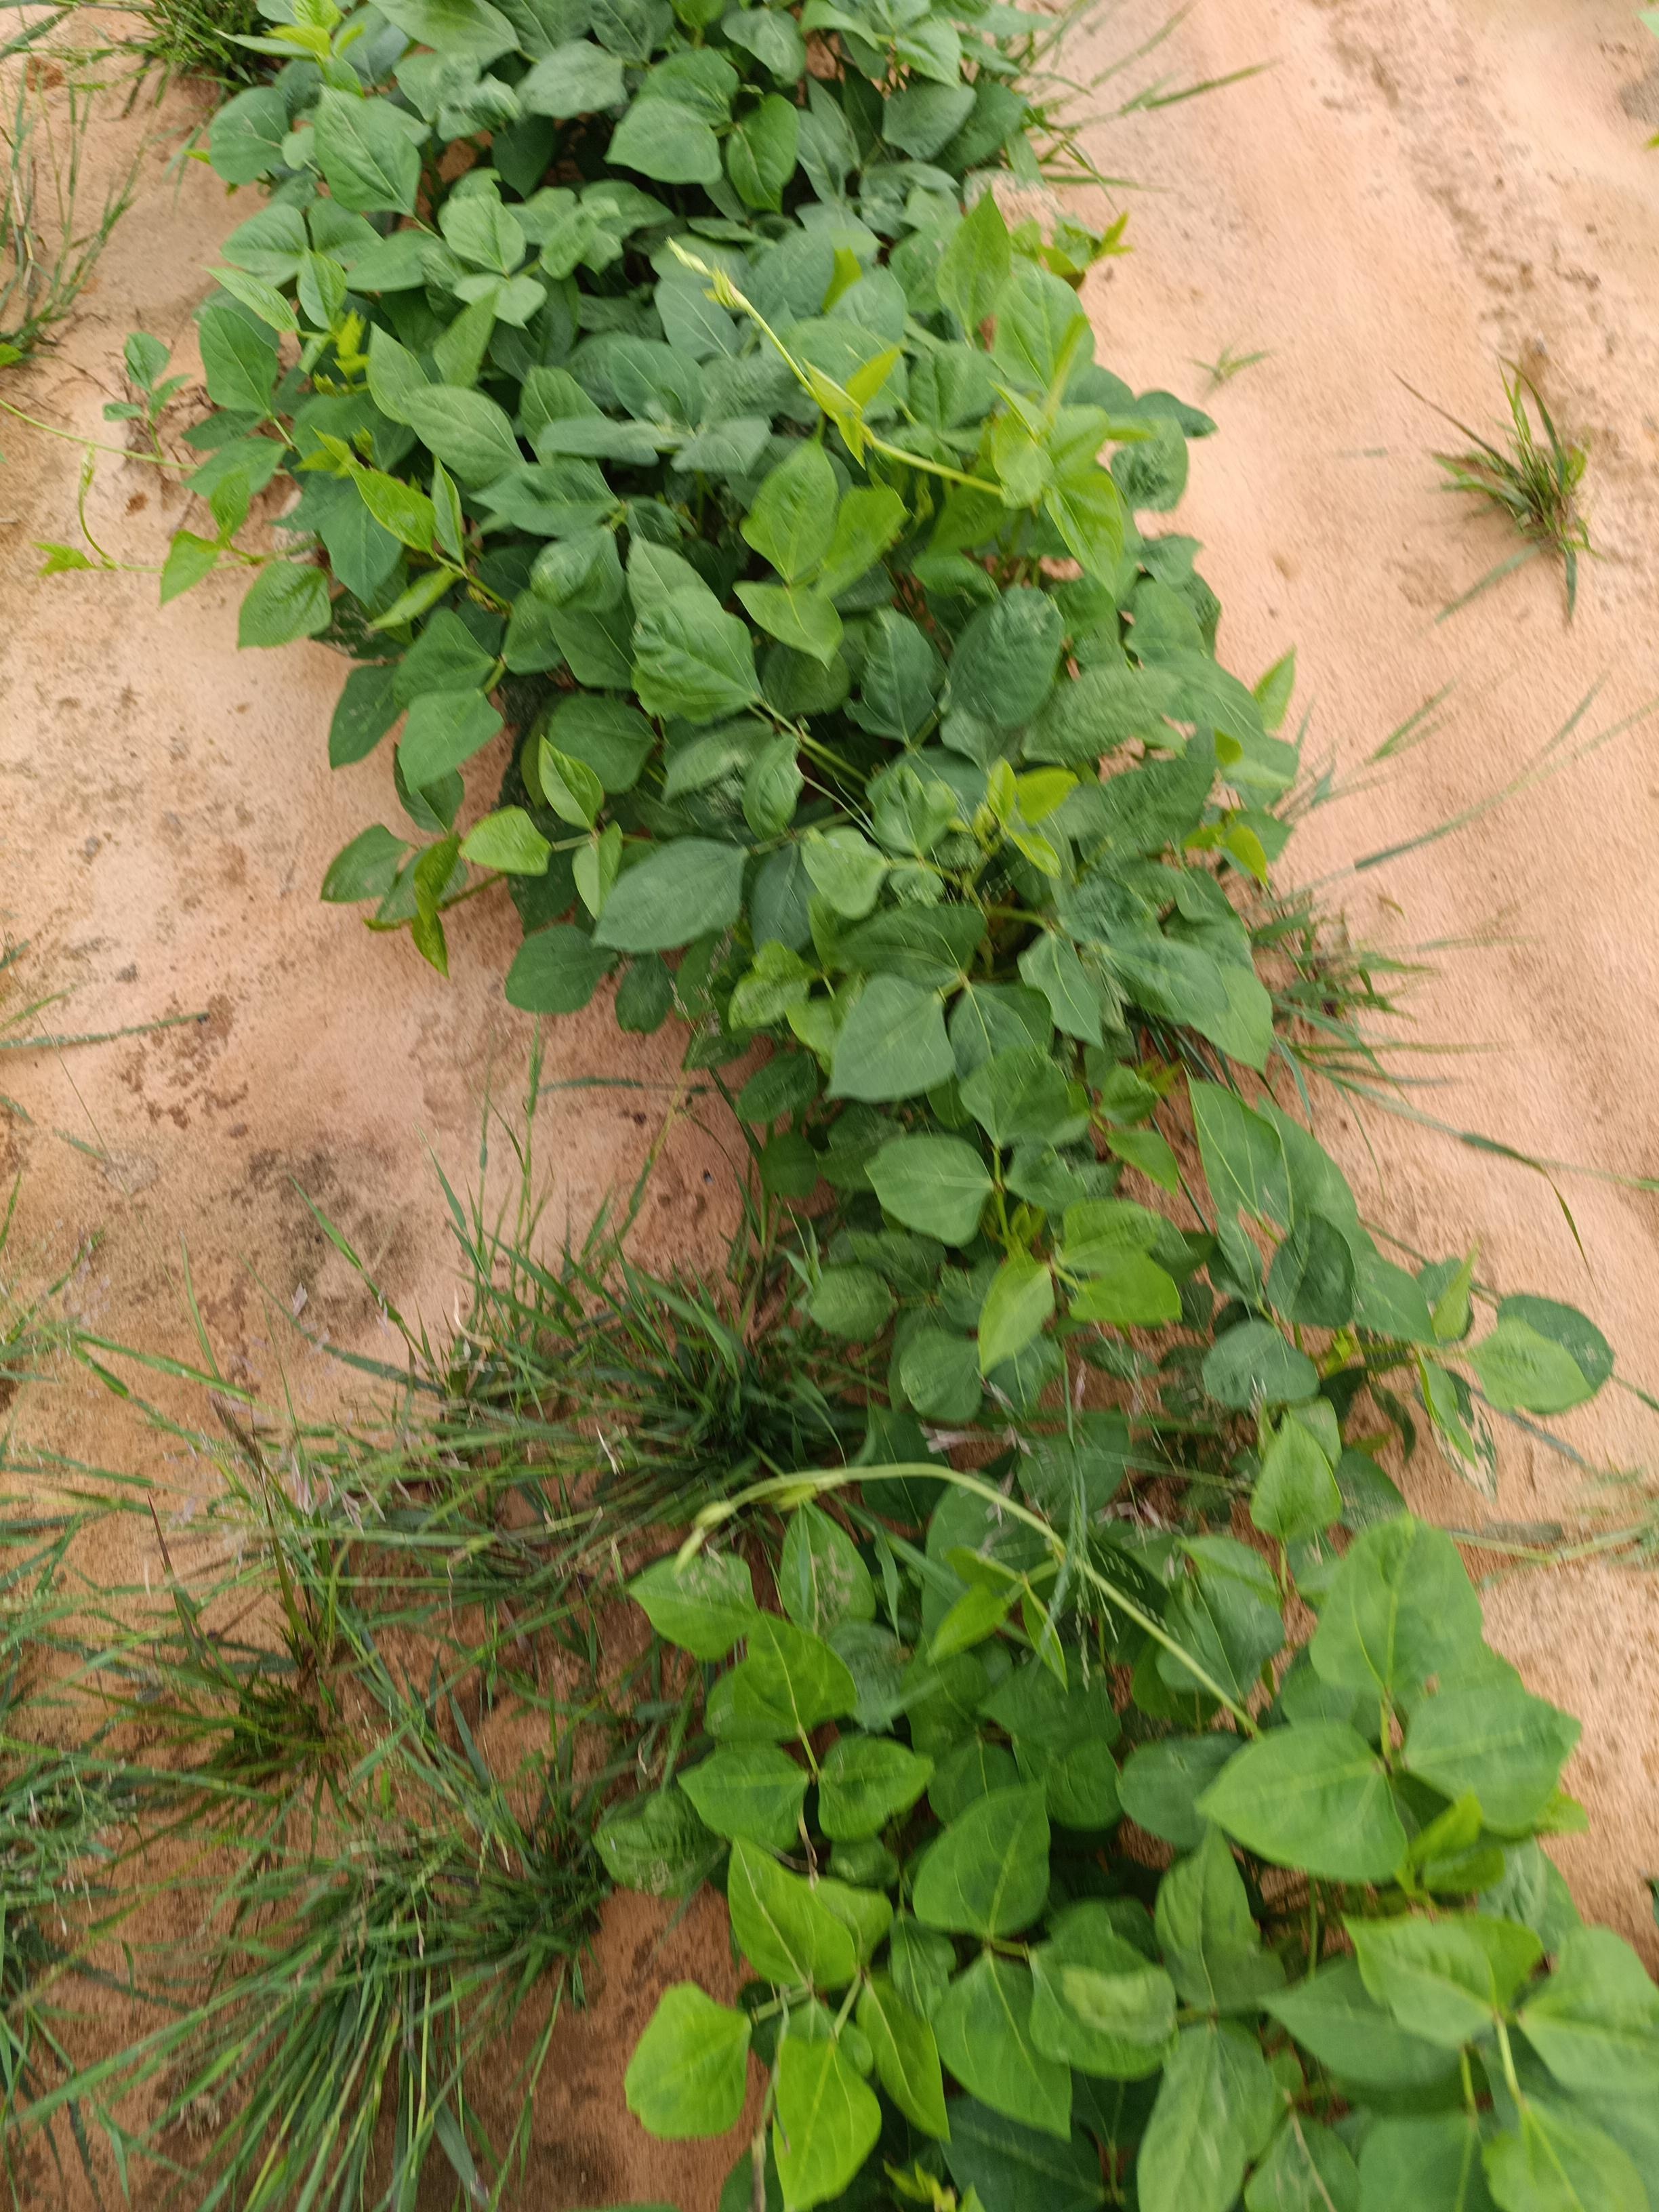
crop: cowpea
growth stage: emergence
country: Nigeria
